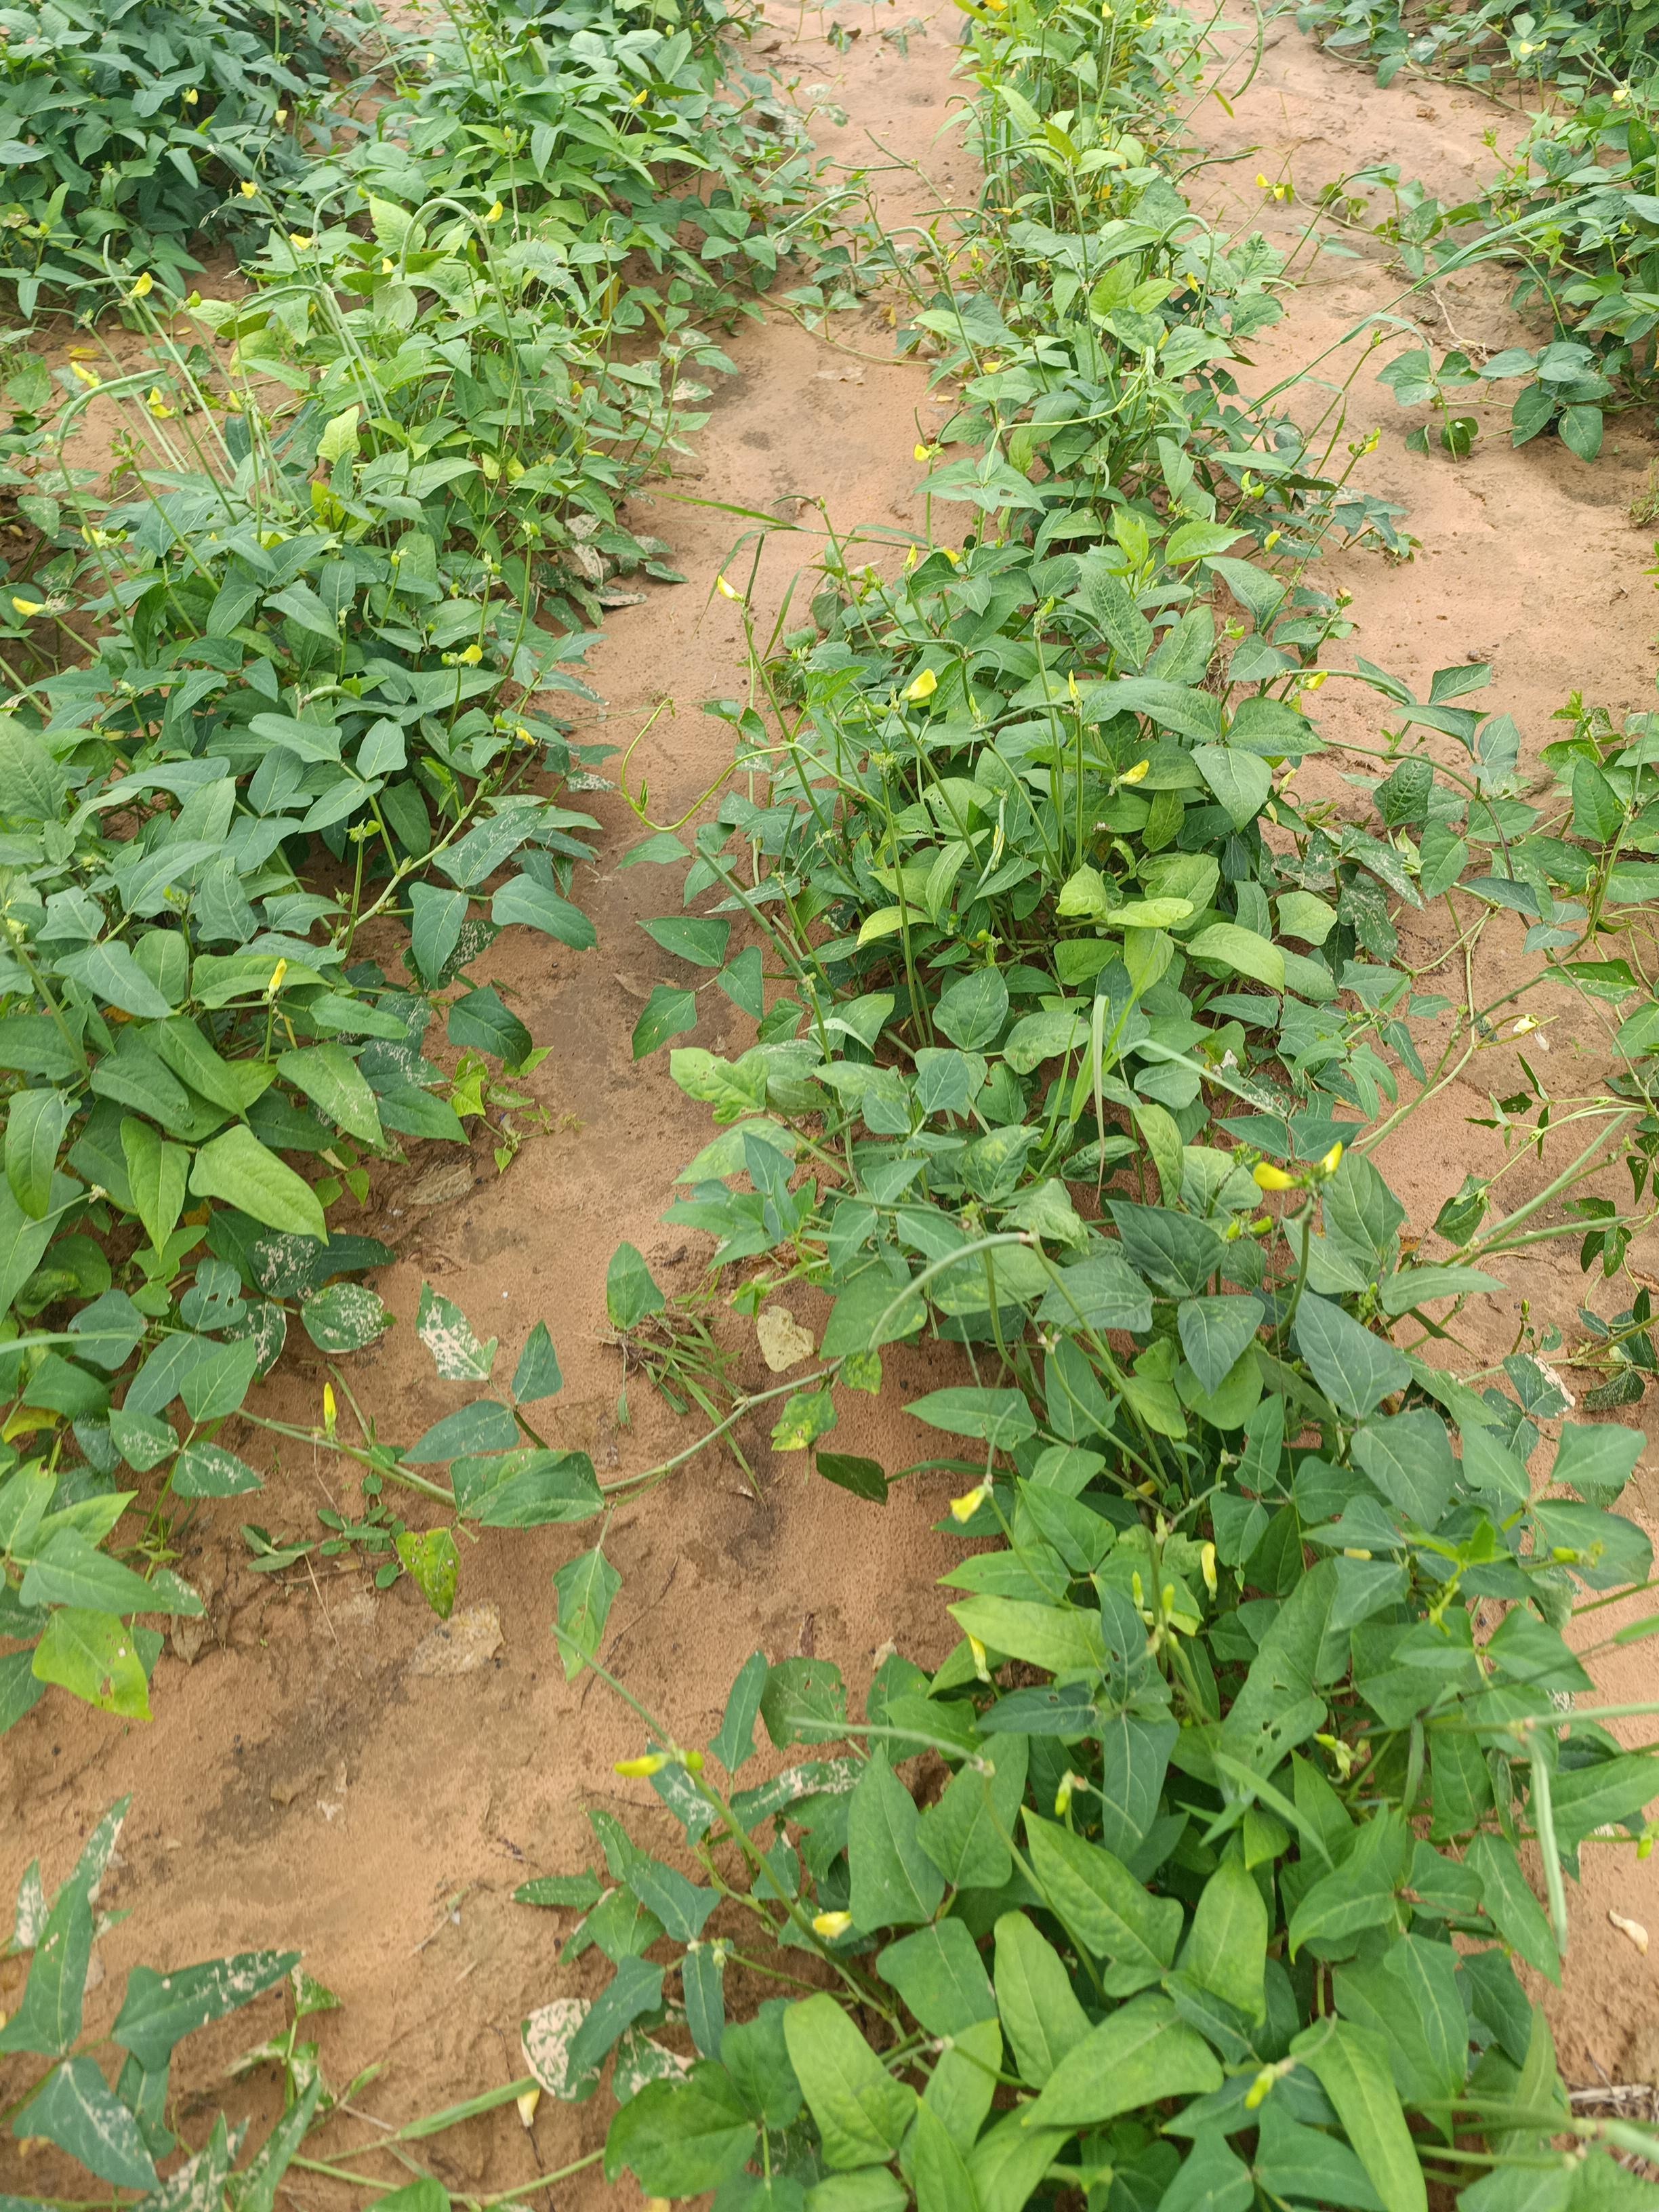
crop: cowpea
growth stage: development pod
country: Nigeria
